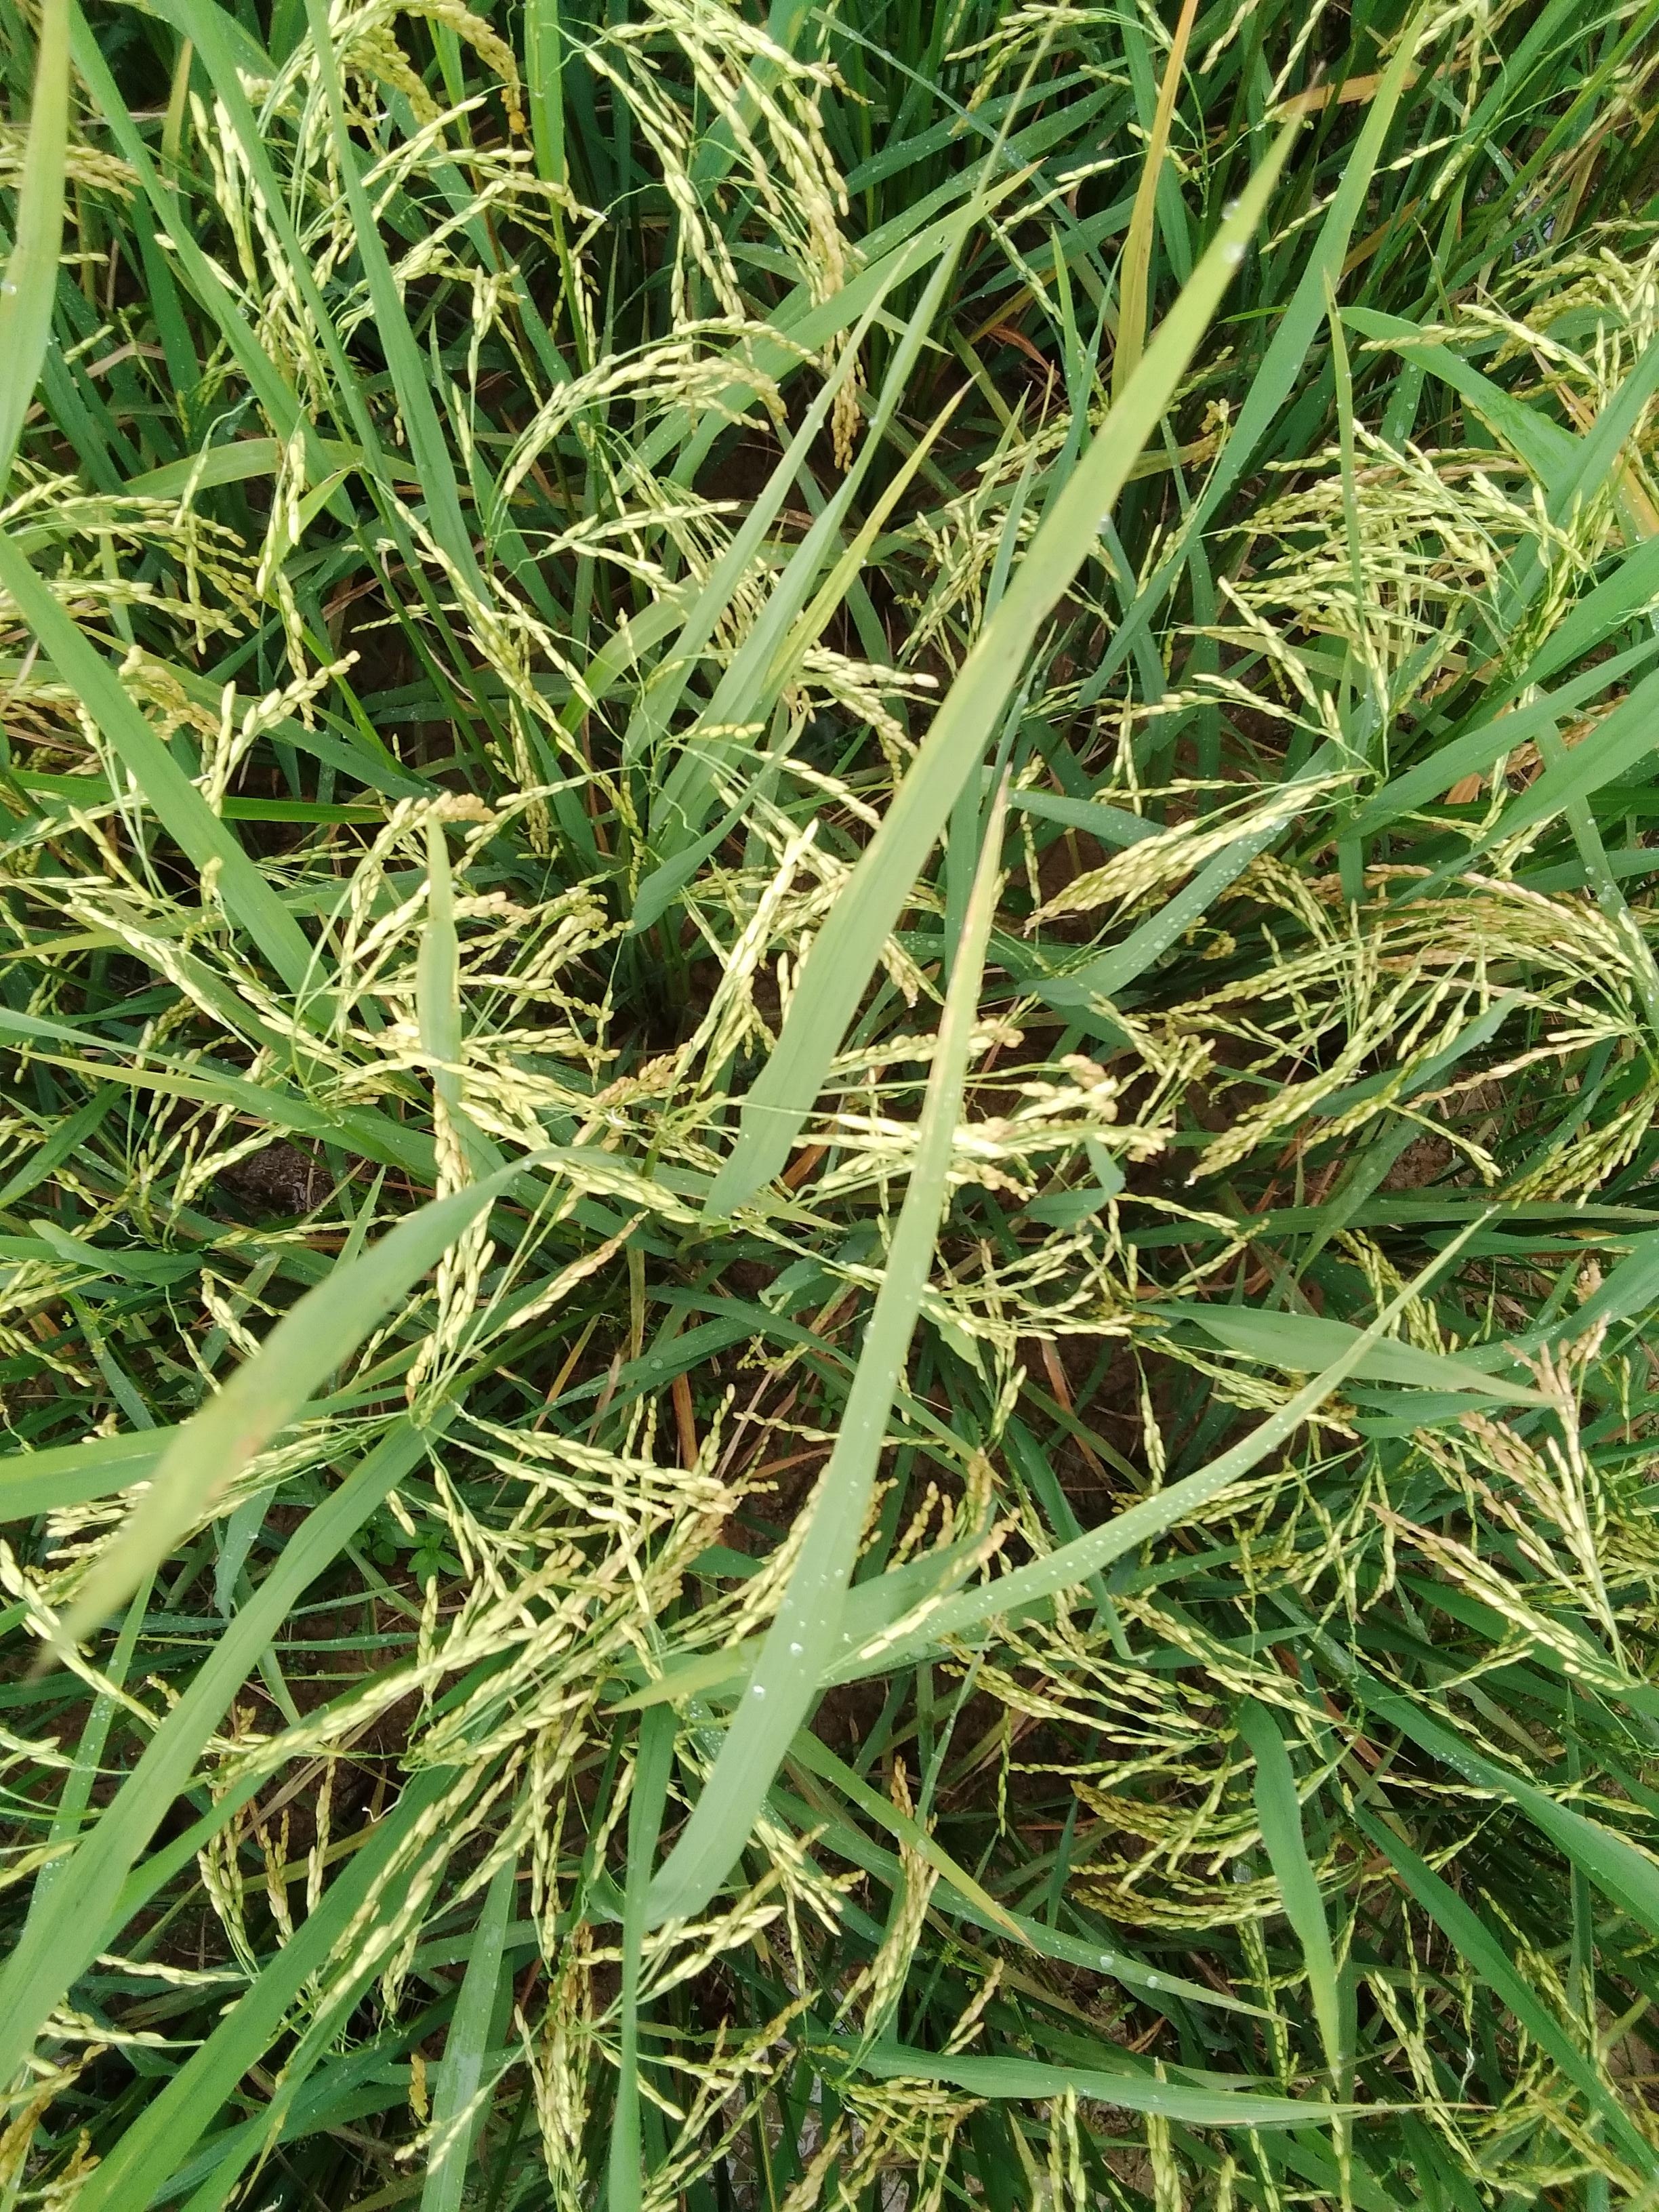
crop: rice
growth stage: ripening
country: Nigeria
